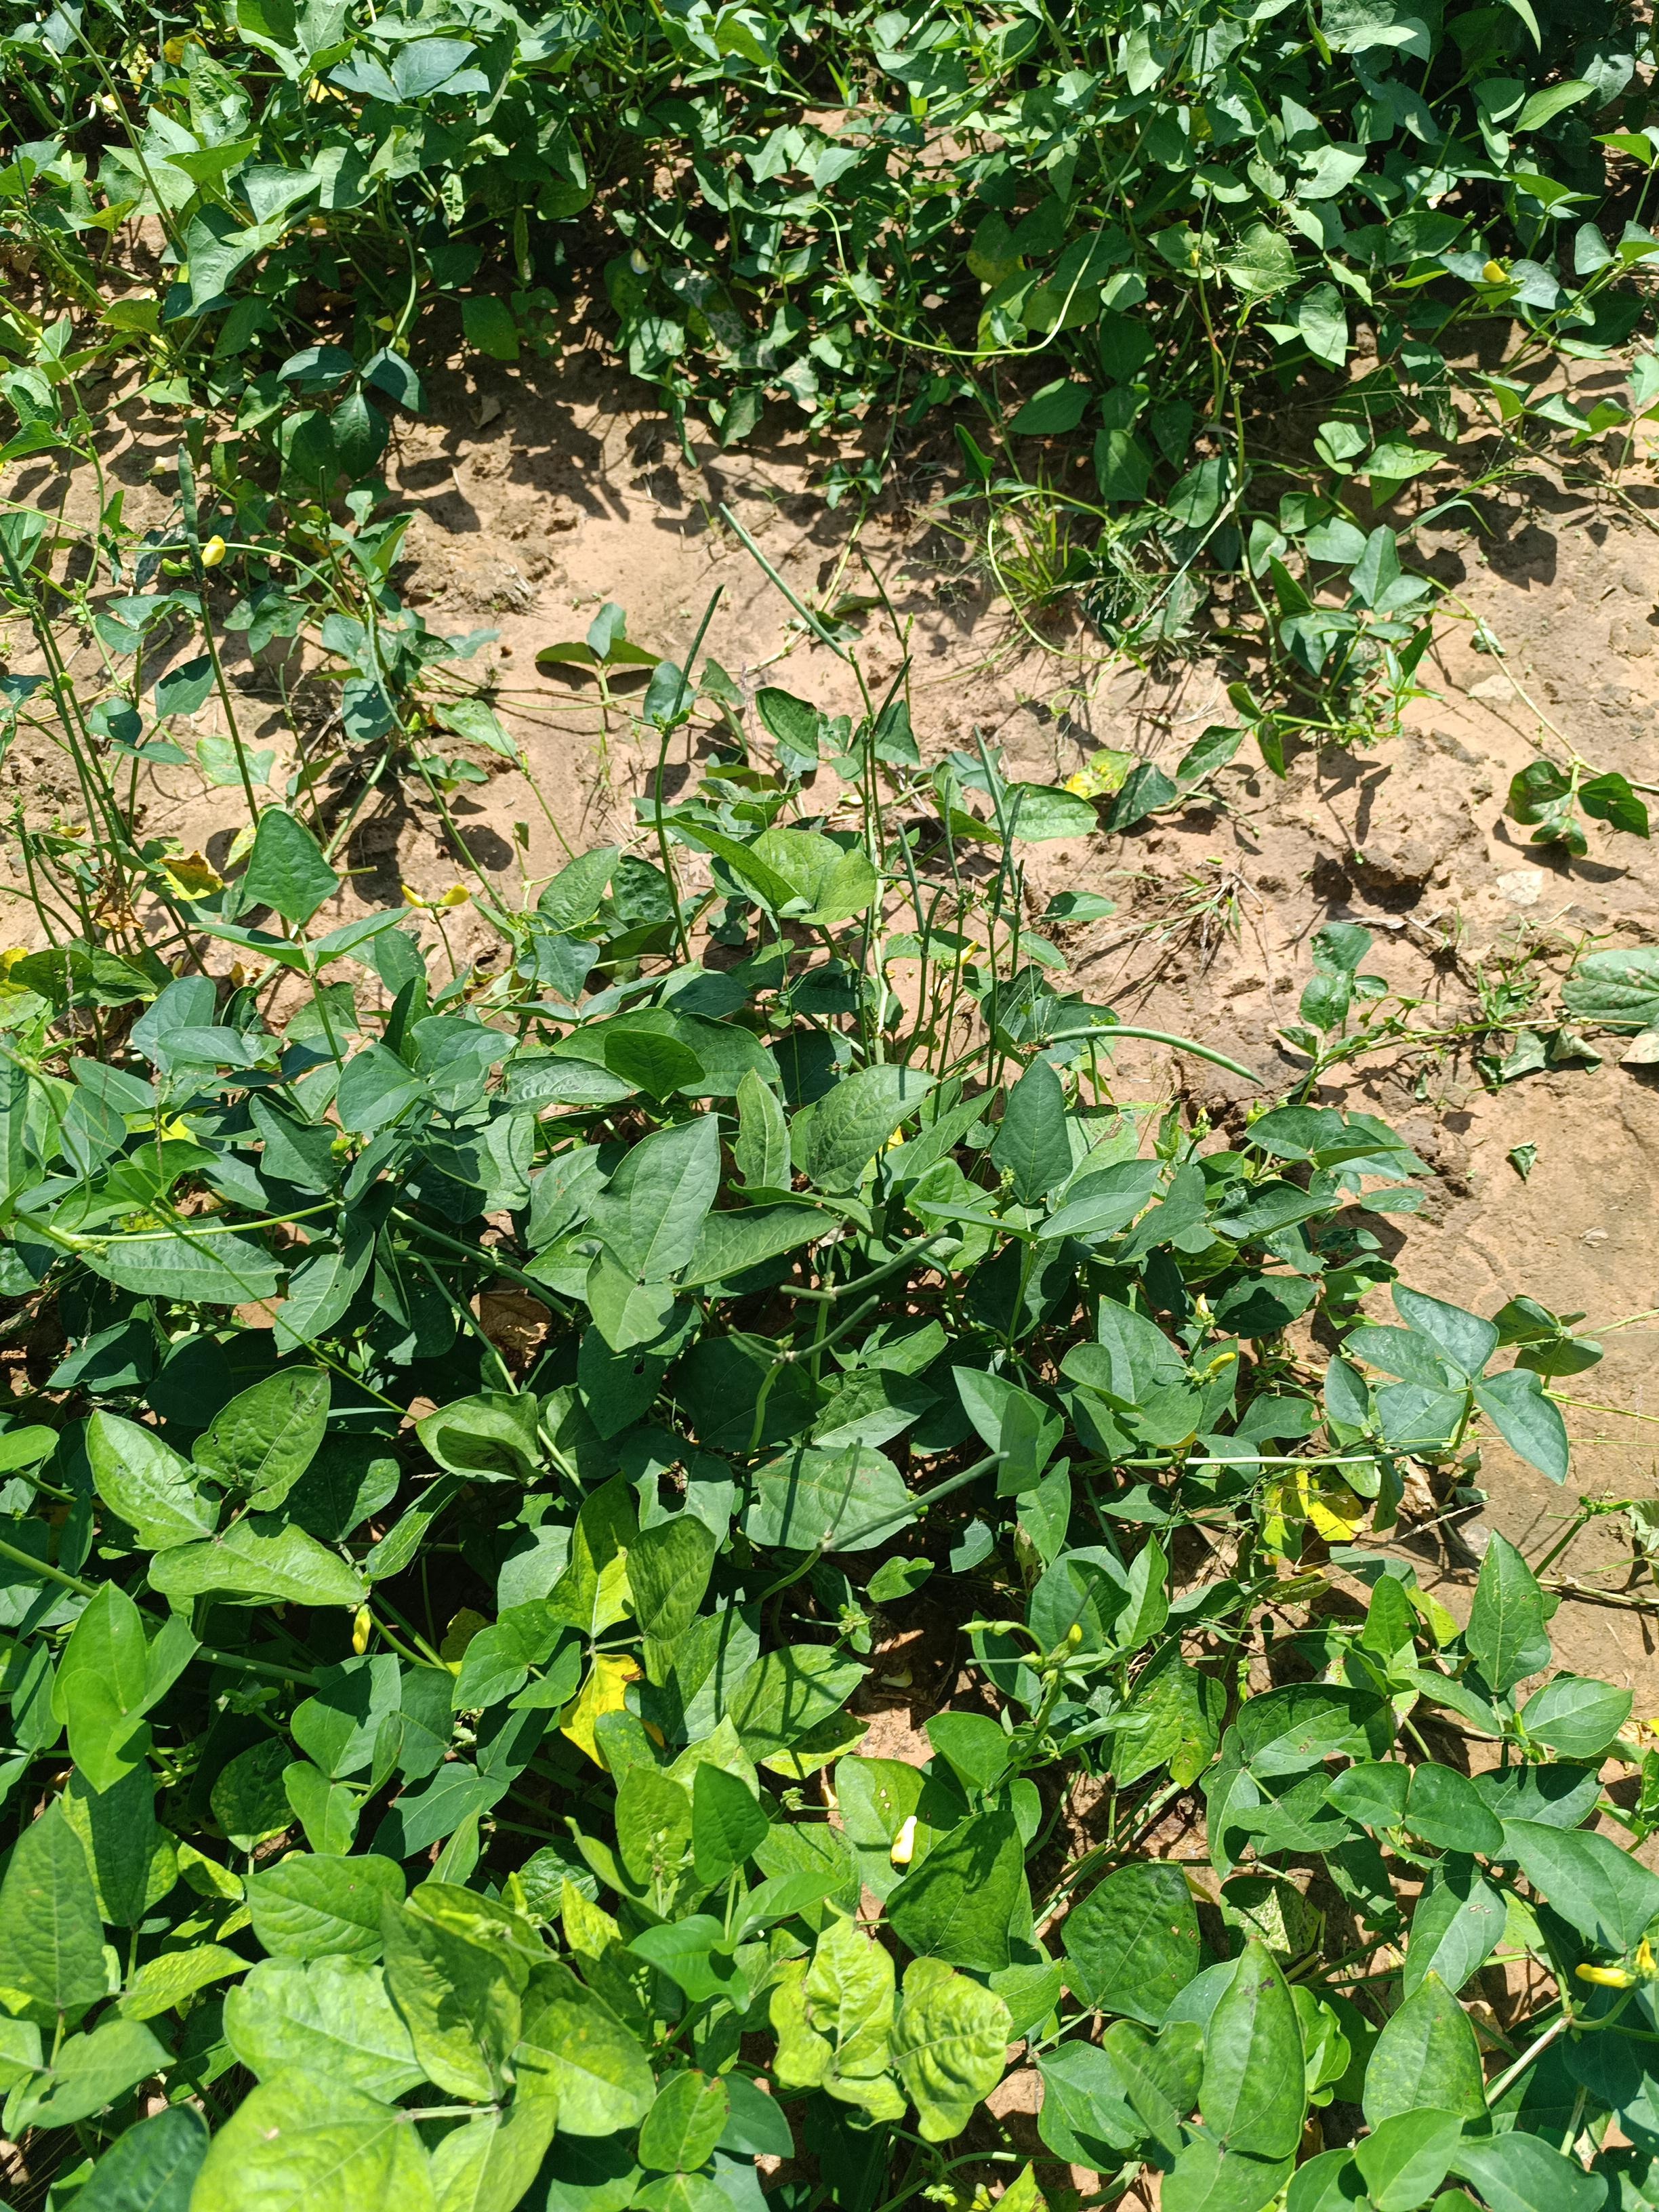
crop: cowpea
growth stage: development pod
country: Nigeria
